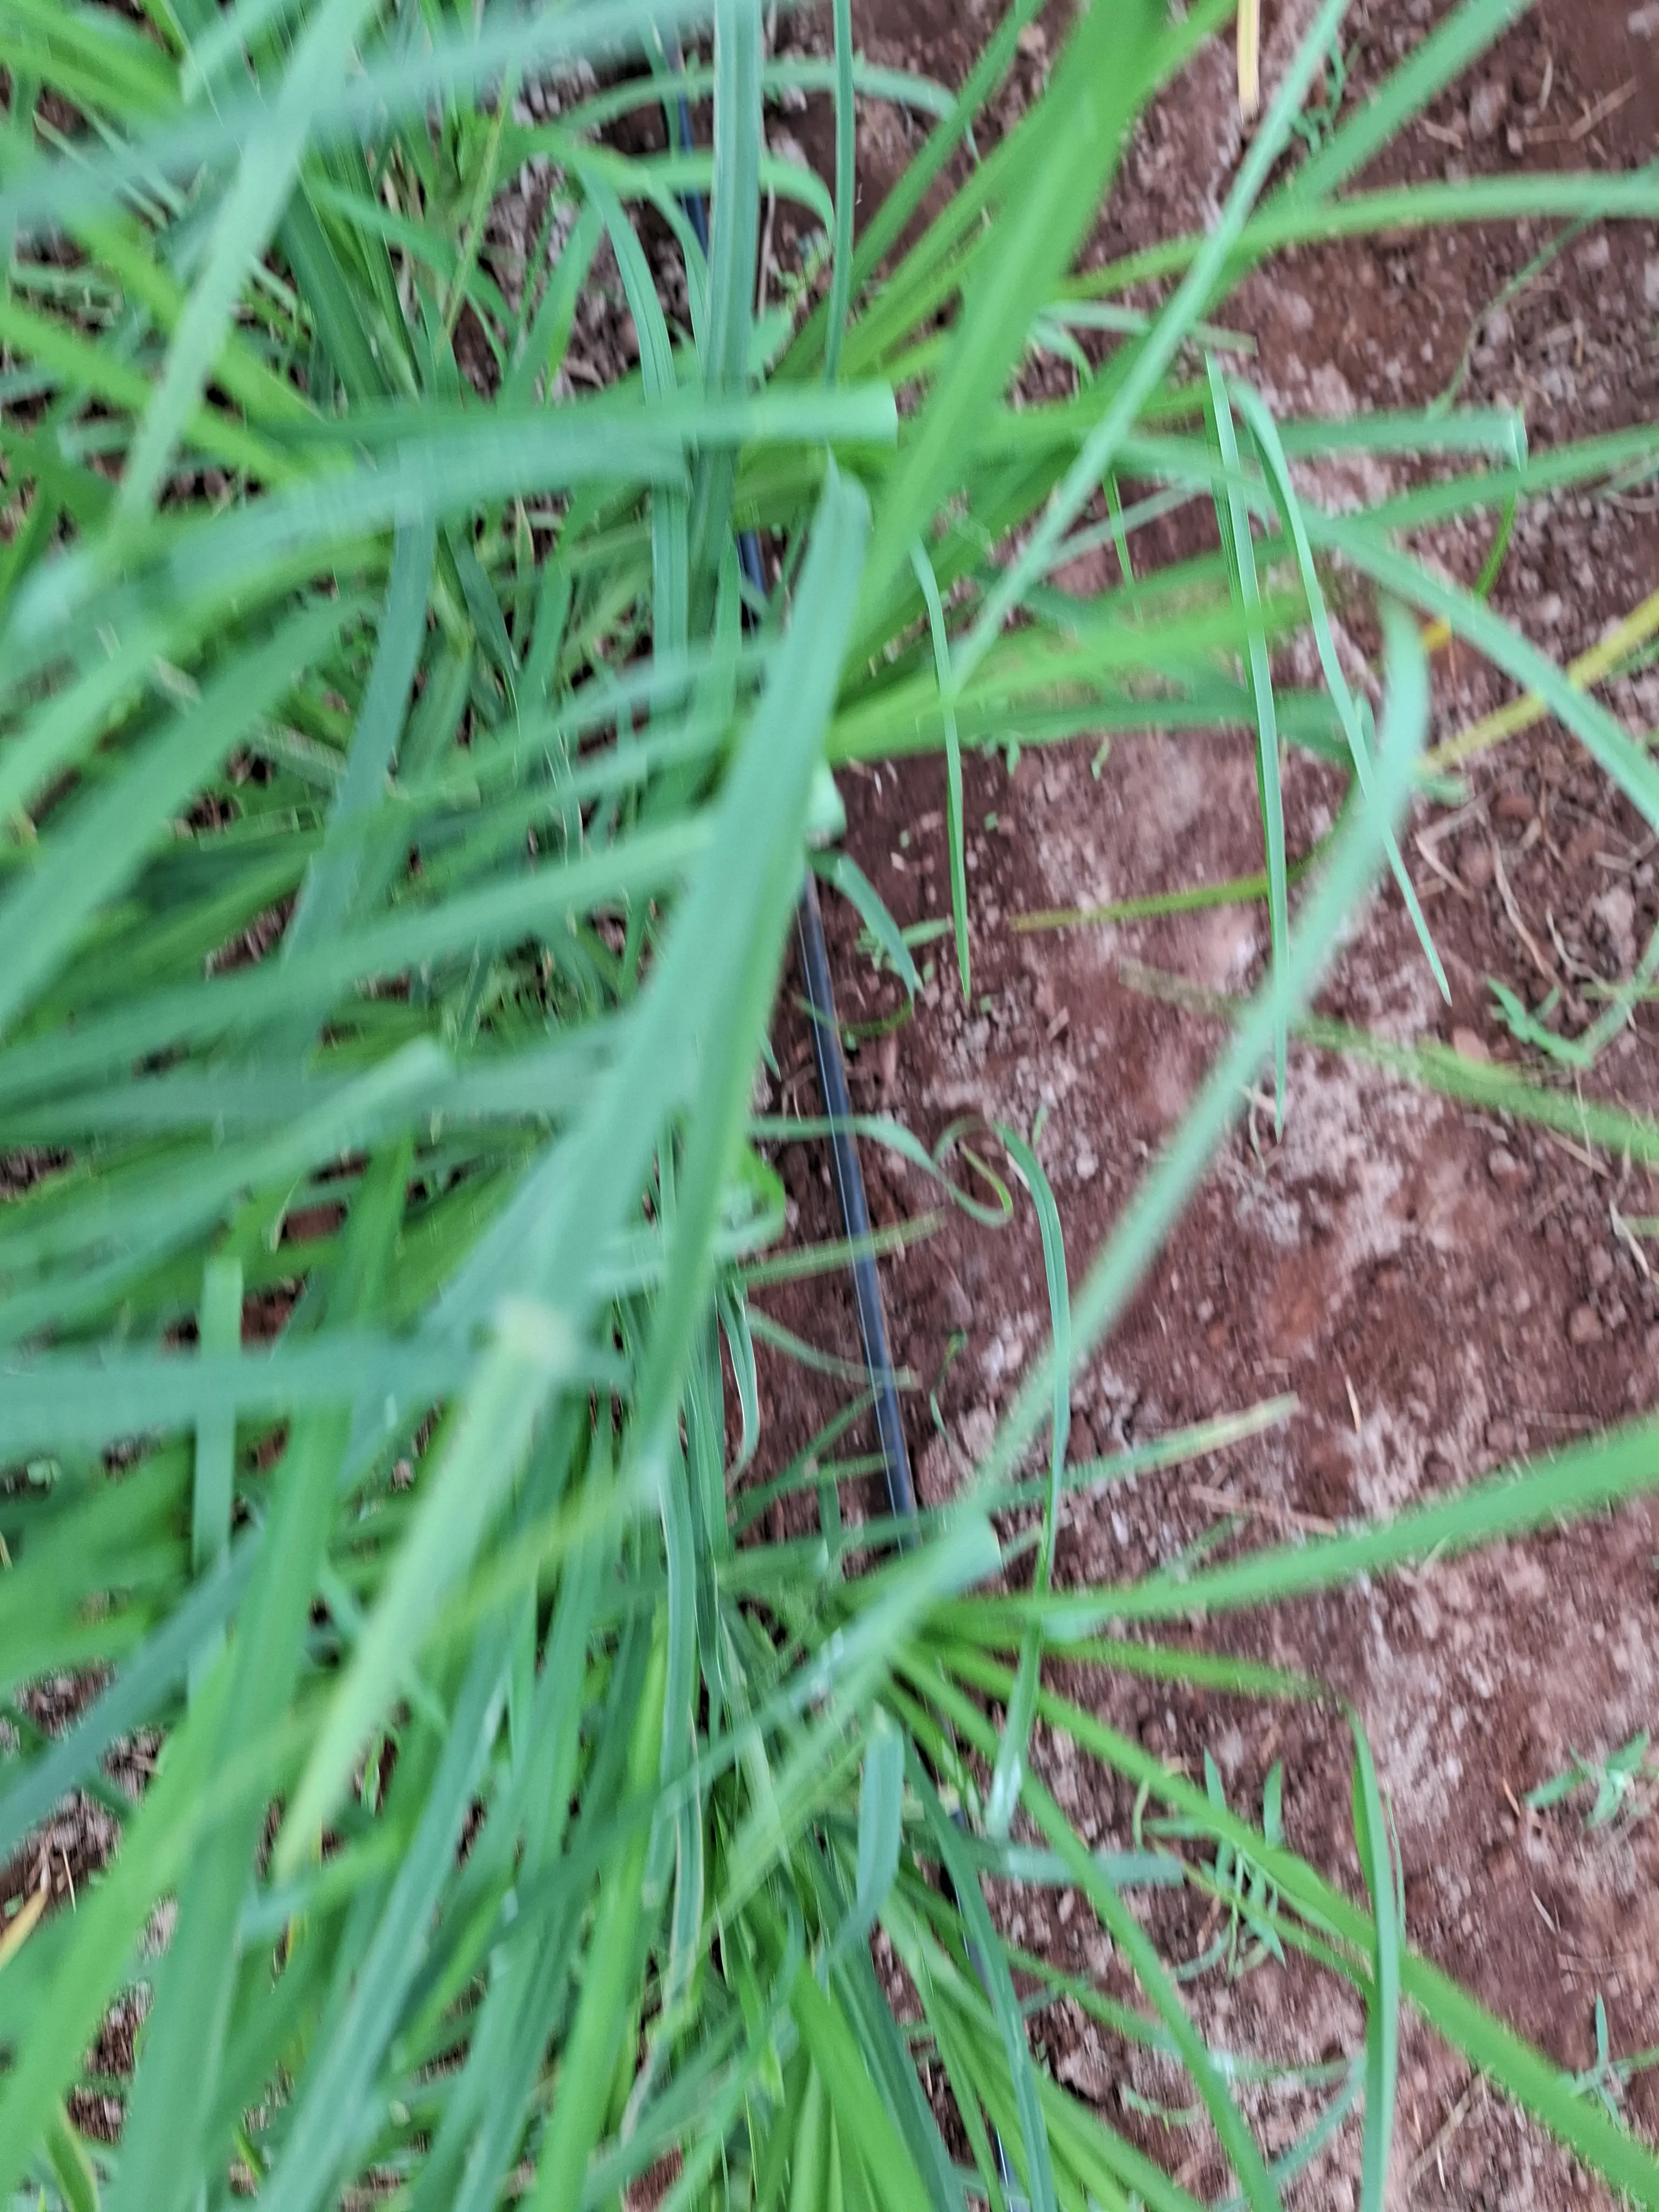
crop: finger millet
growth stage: vegetative
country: Kenya
